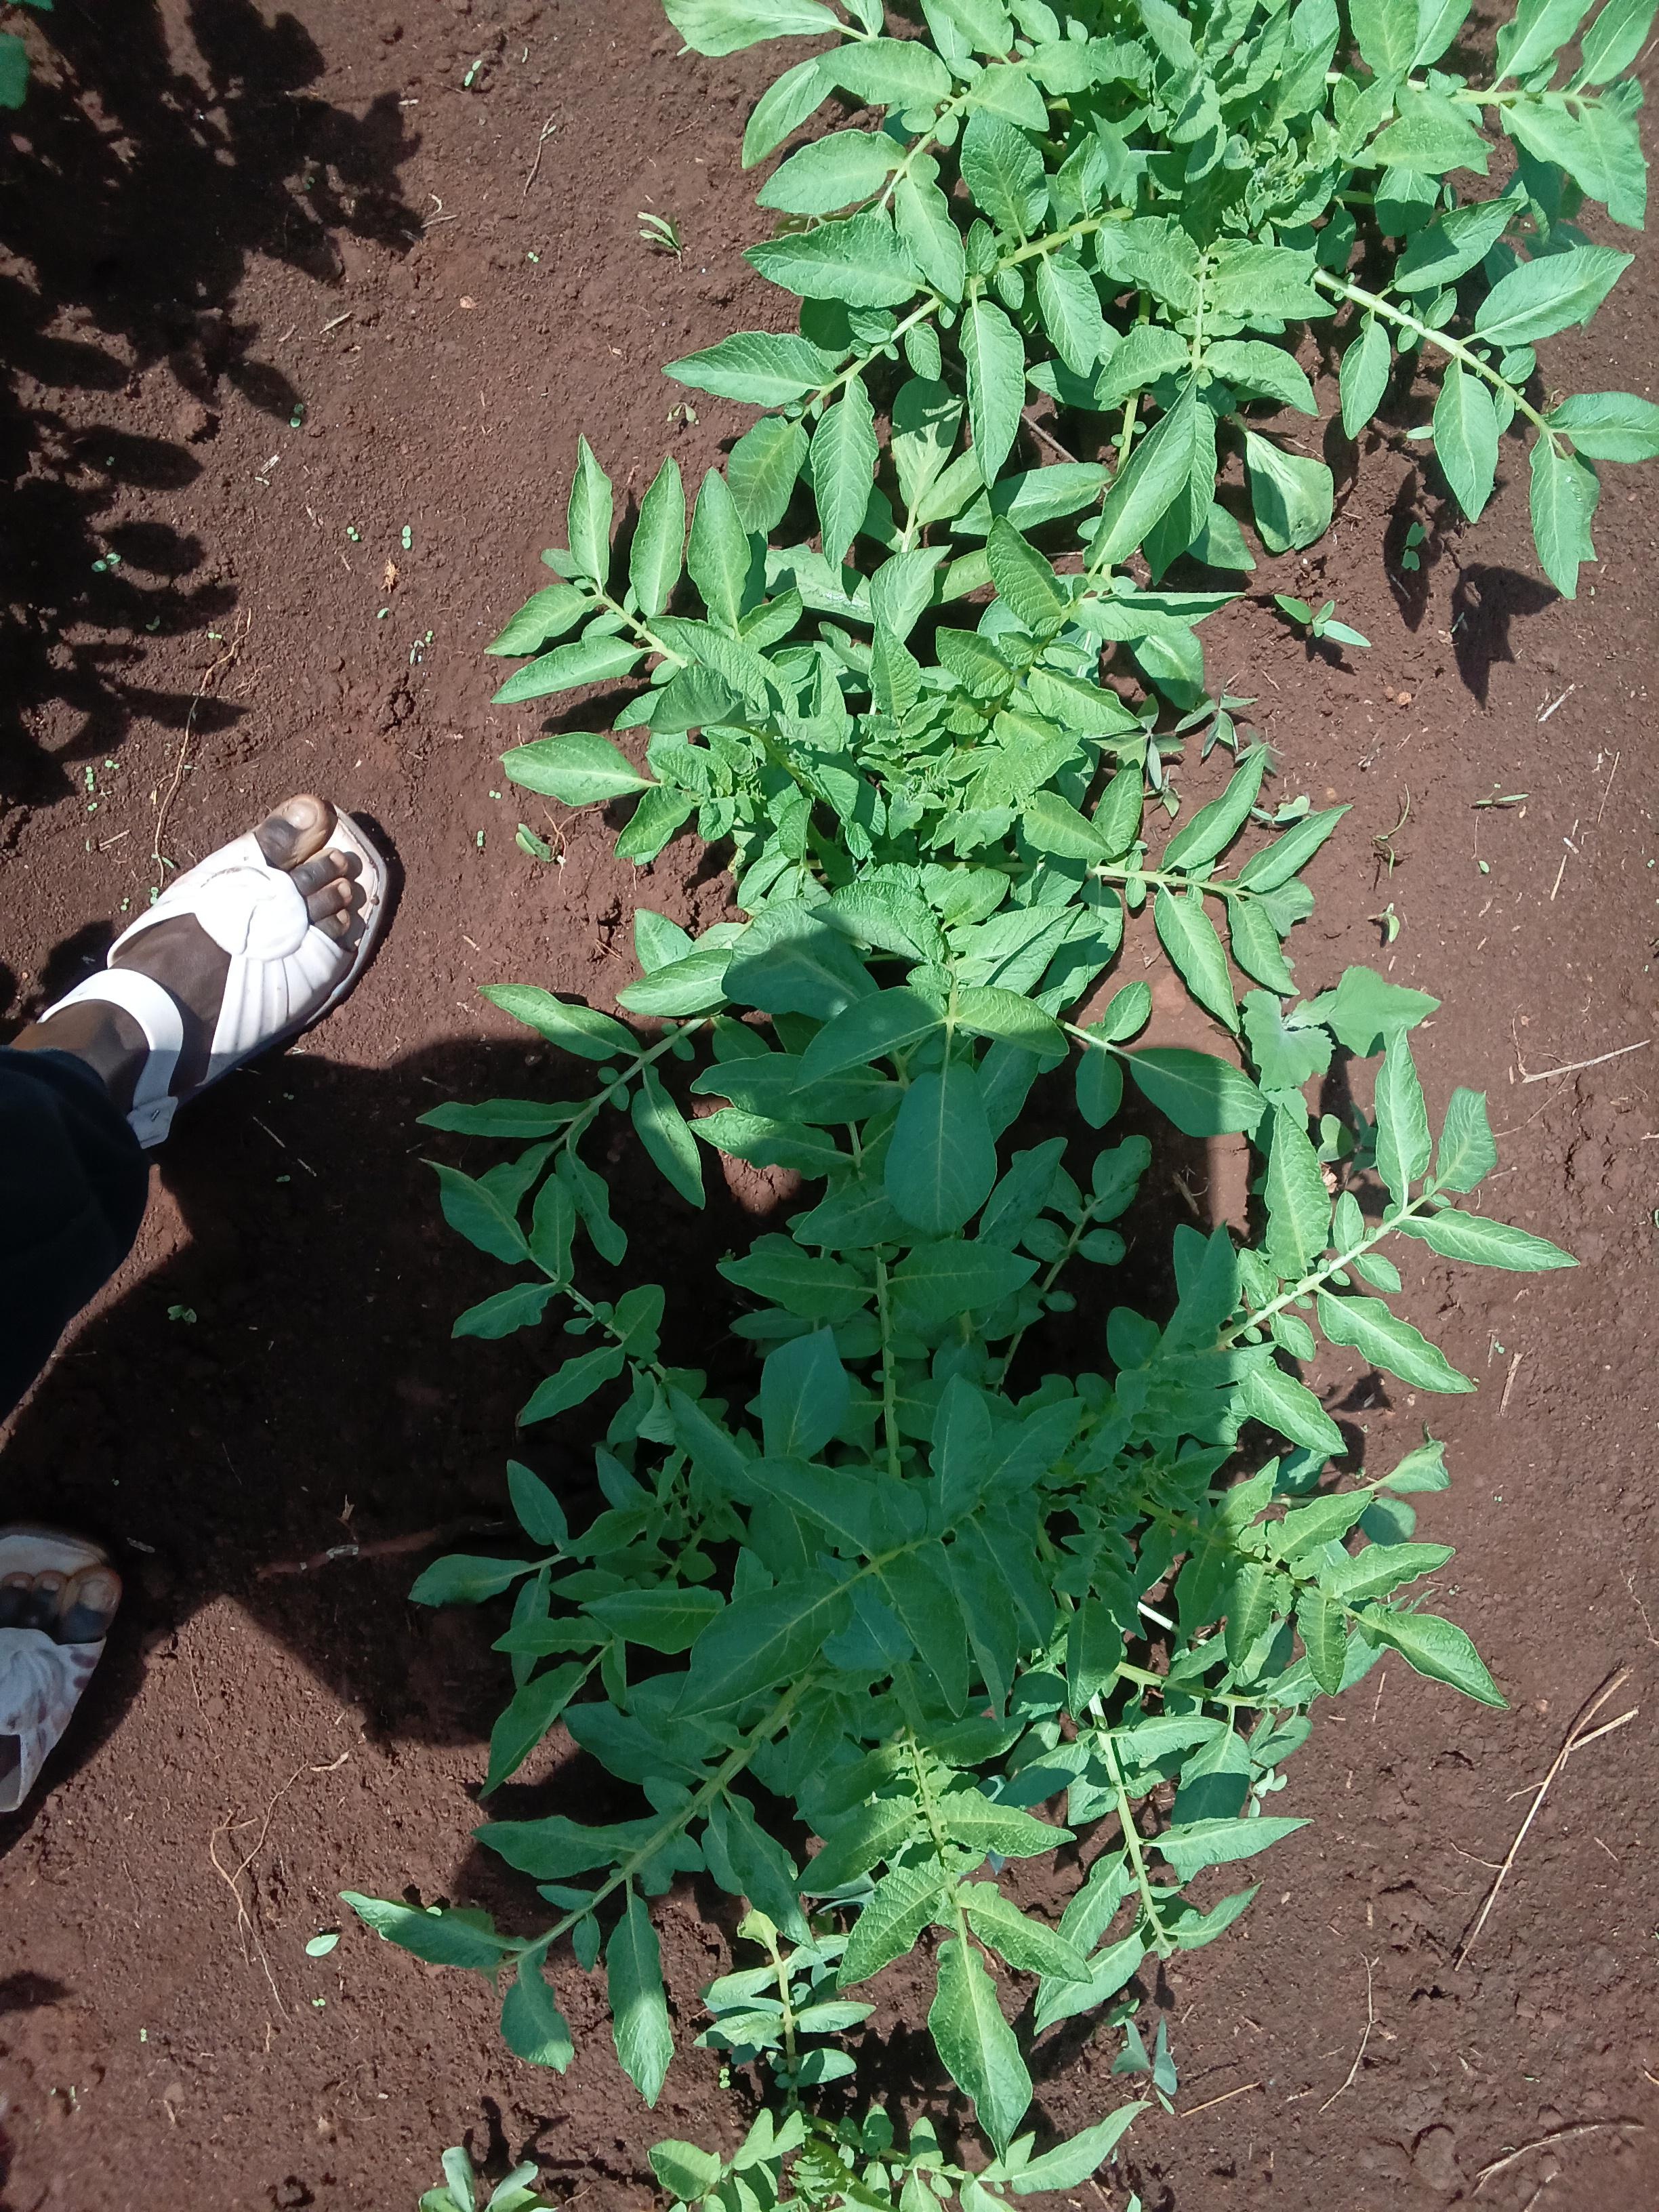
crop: potato
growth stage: vegetative
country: Kenya
